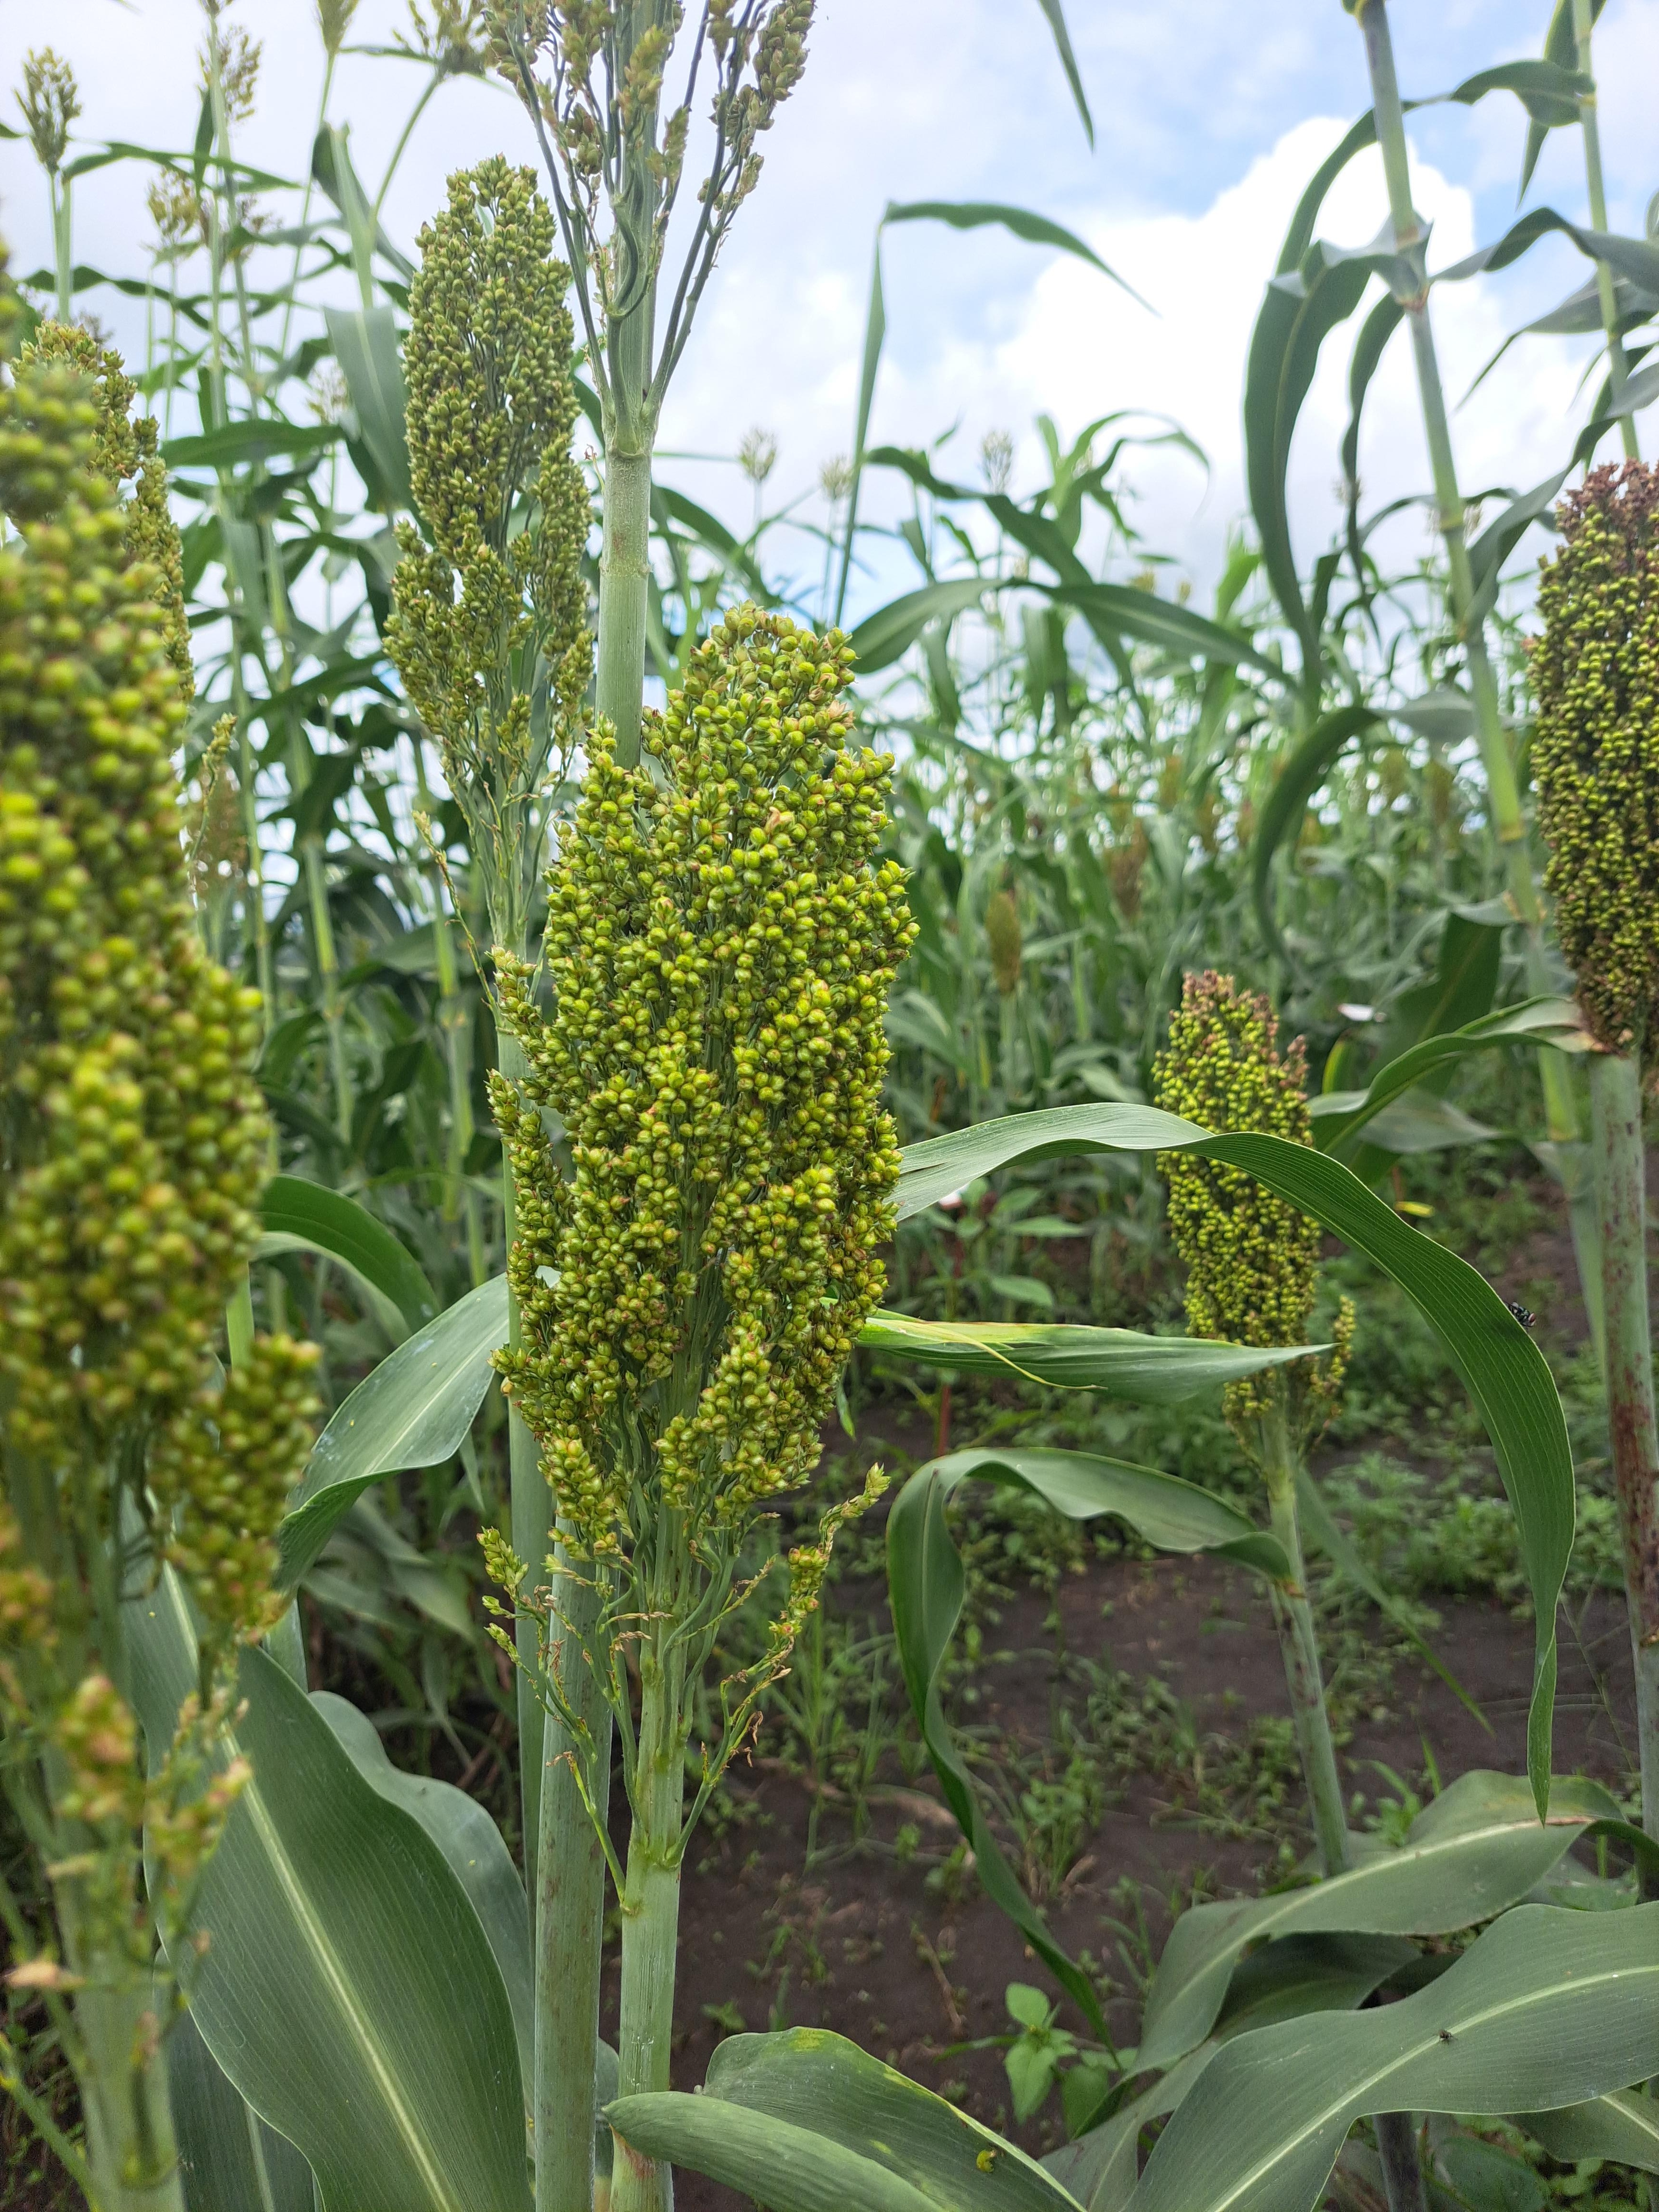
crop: sorghum
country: Tanzania
